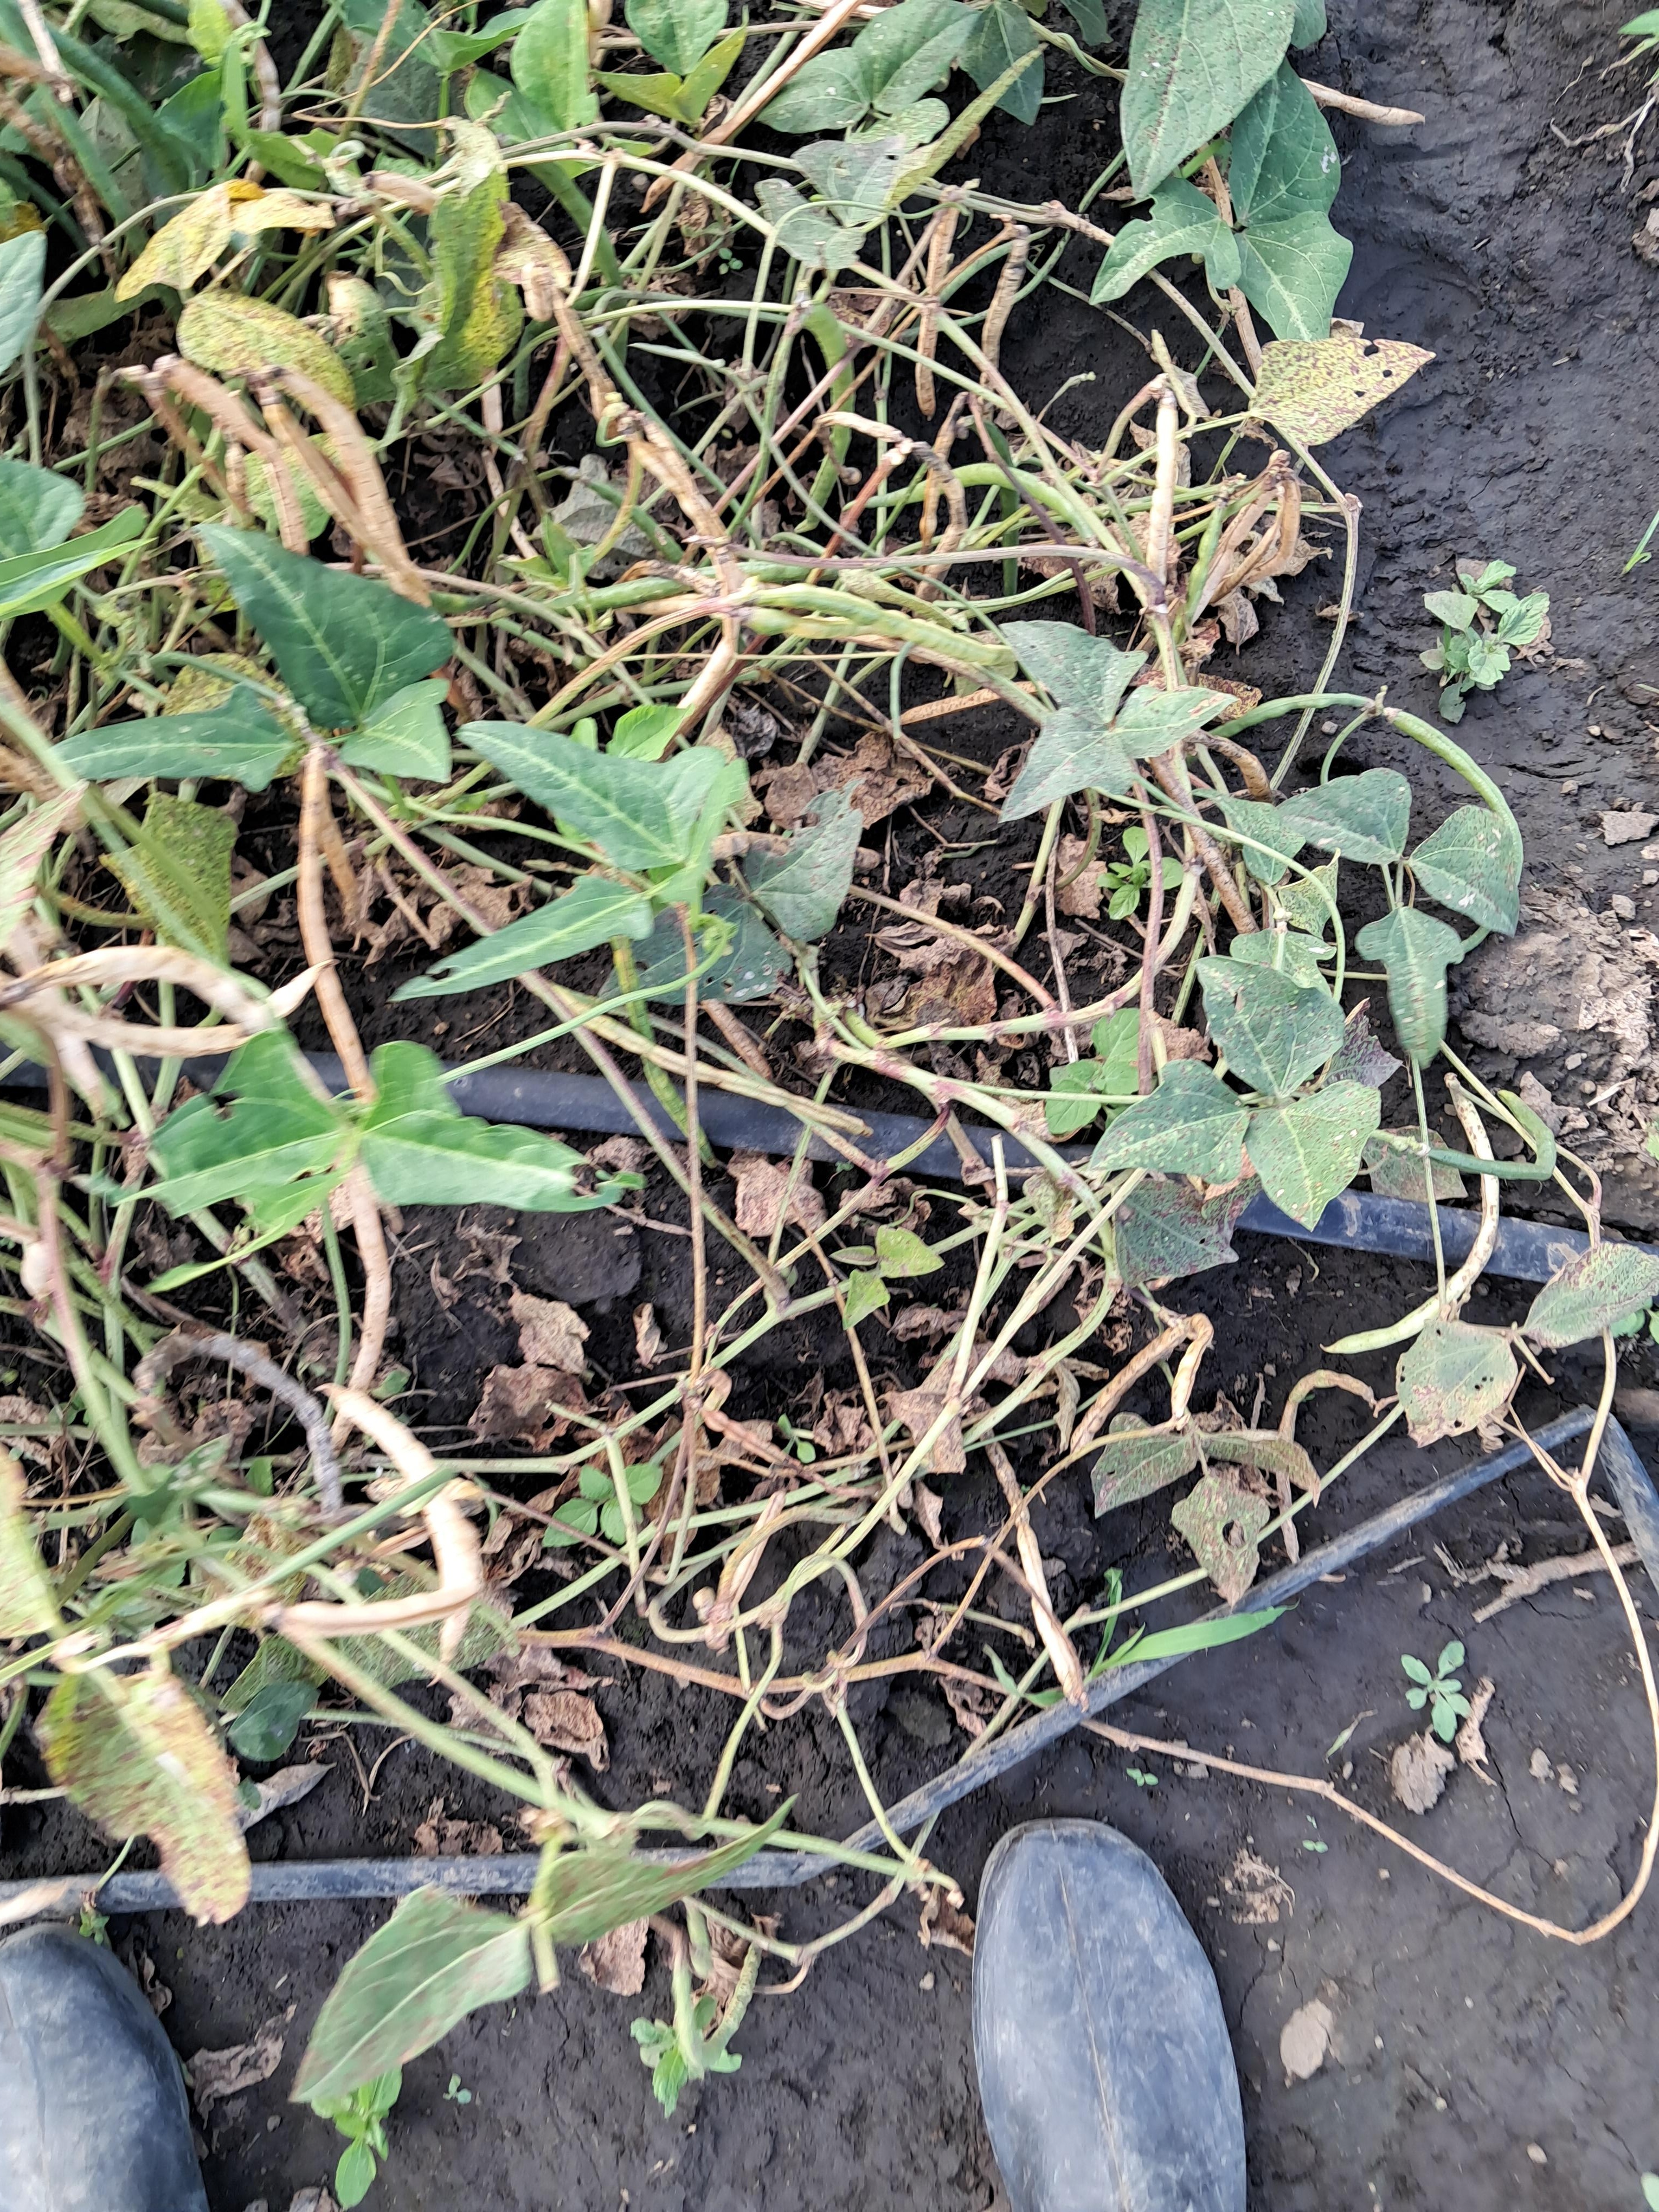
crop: cowpea
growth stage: development pod
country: Tanzania
